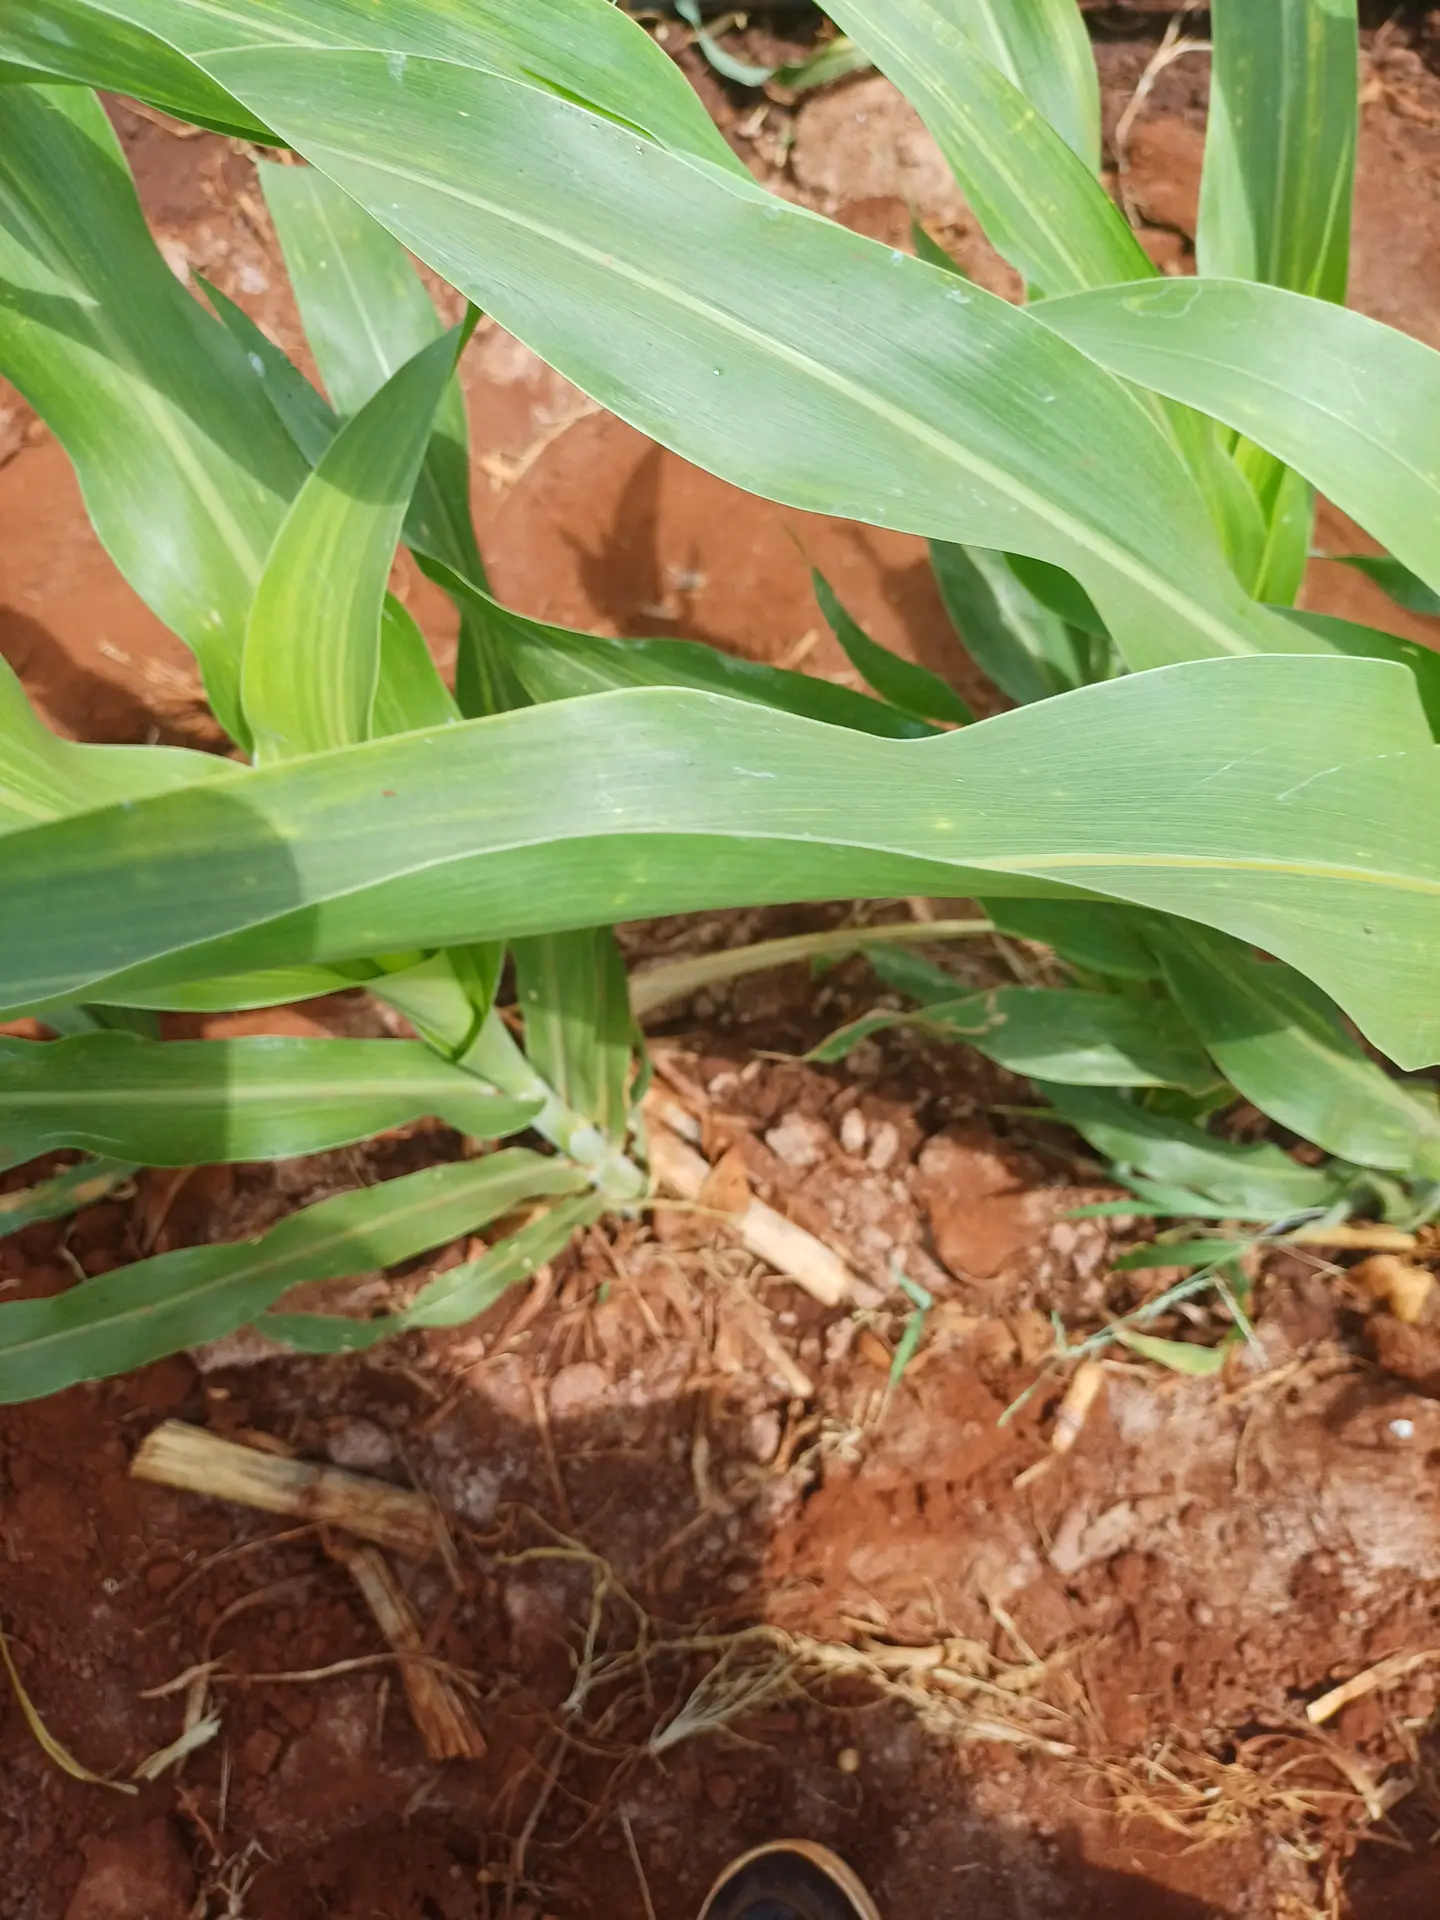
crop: sorghum
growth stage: vegetative
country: Kenya
